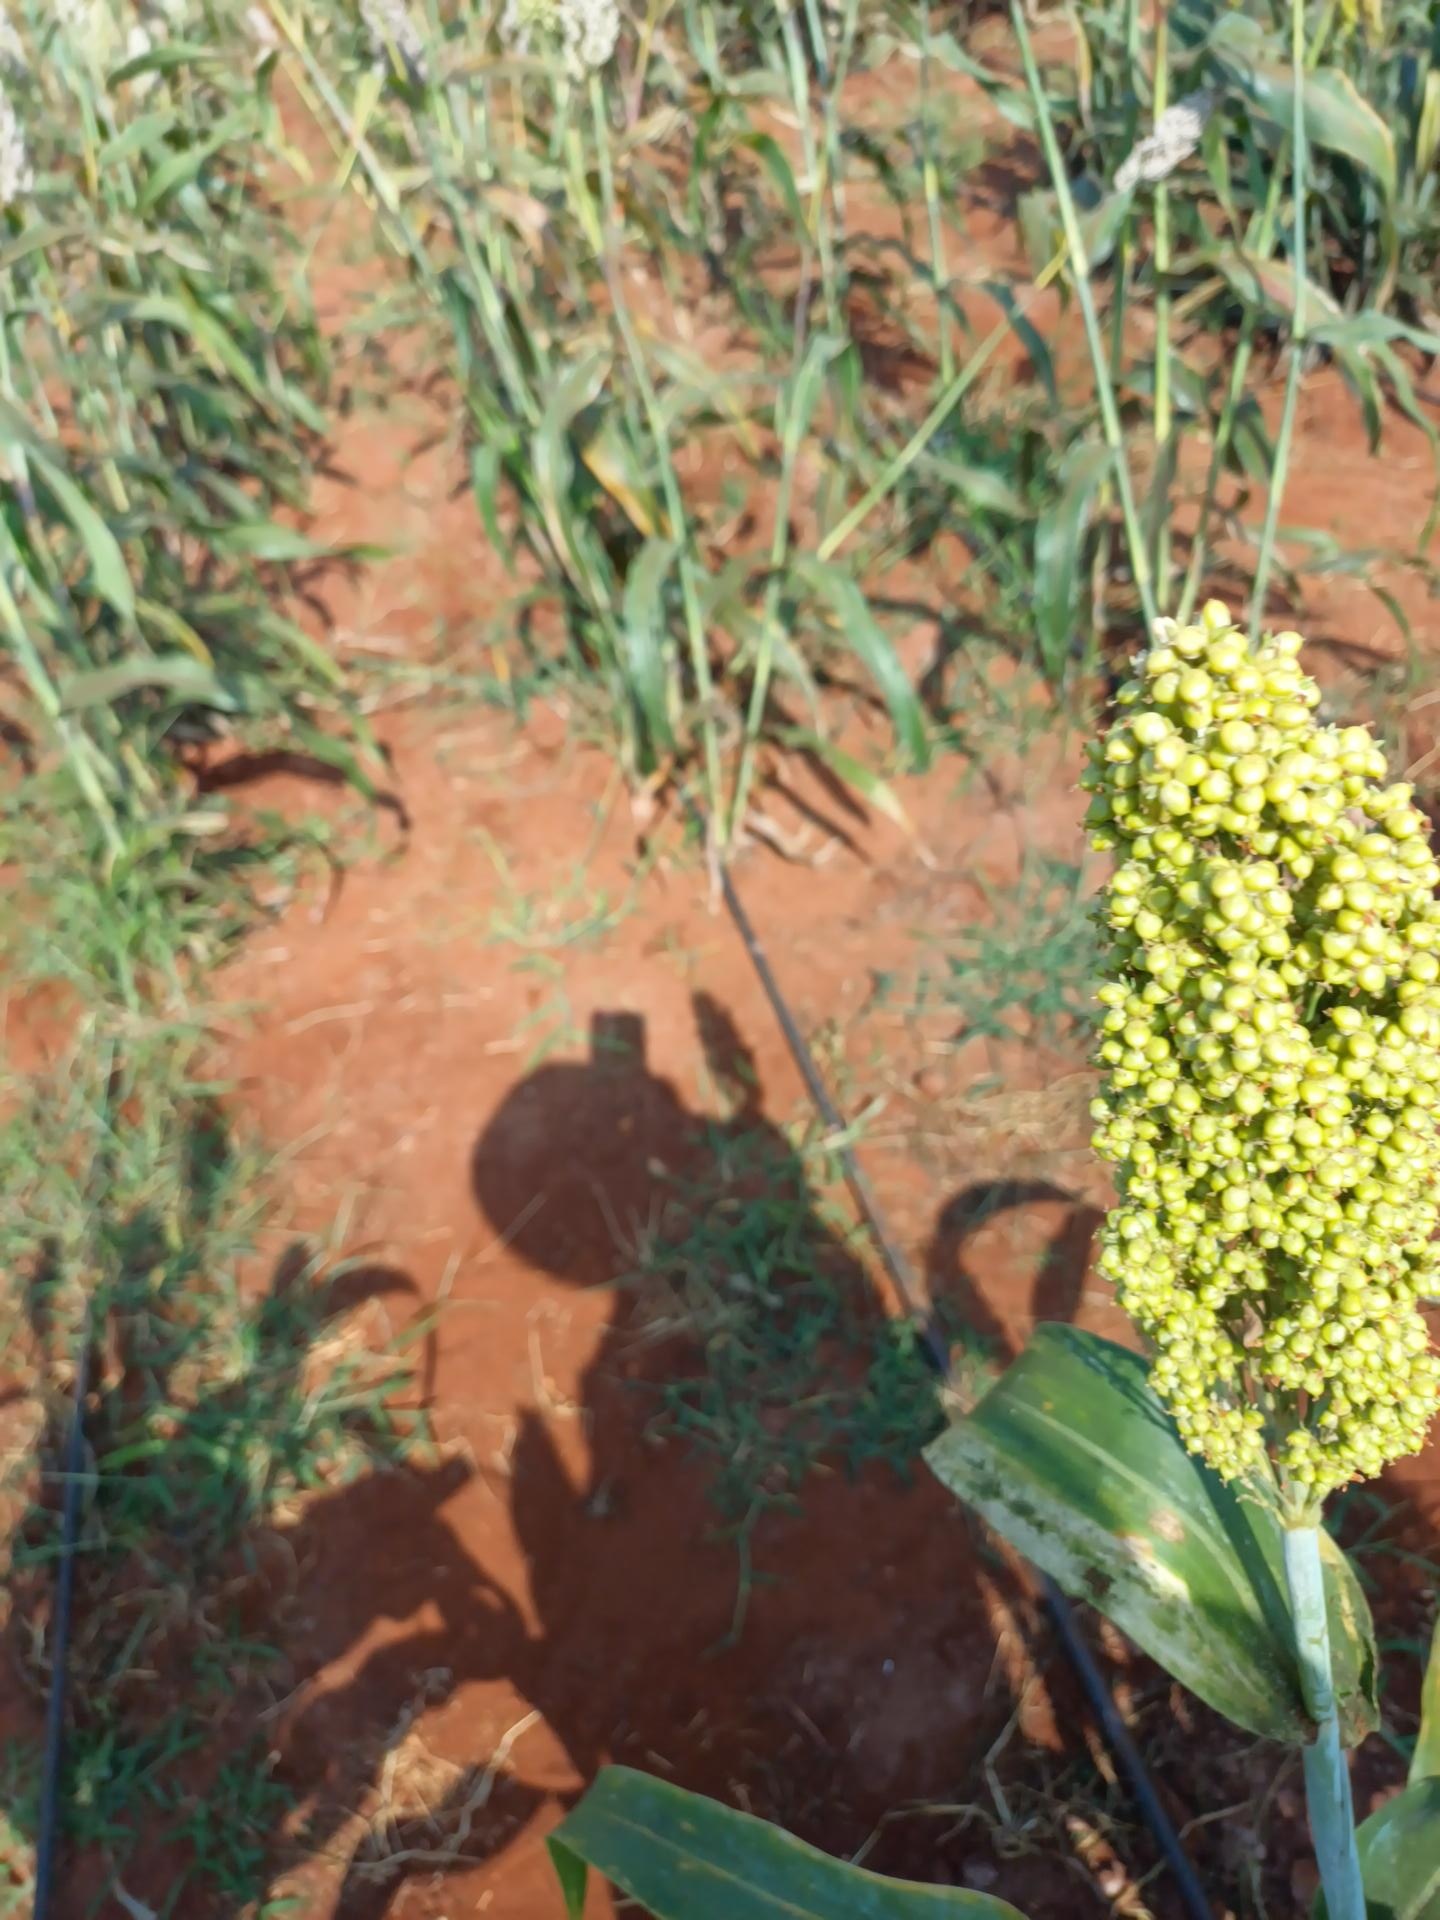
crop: sorghum
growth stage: filling grain
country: Kenya
